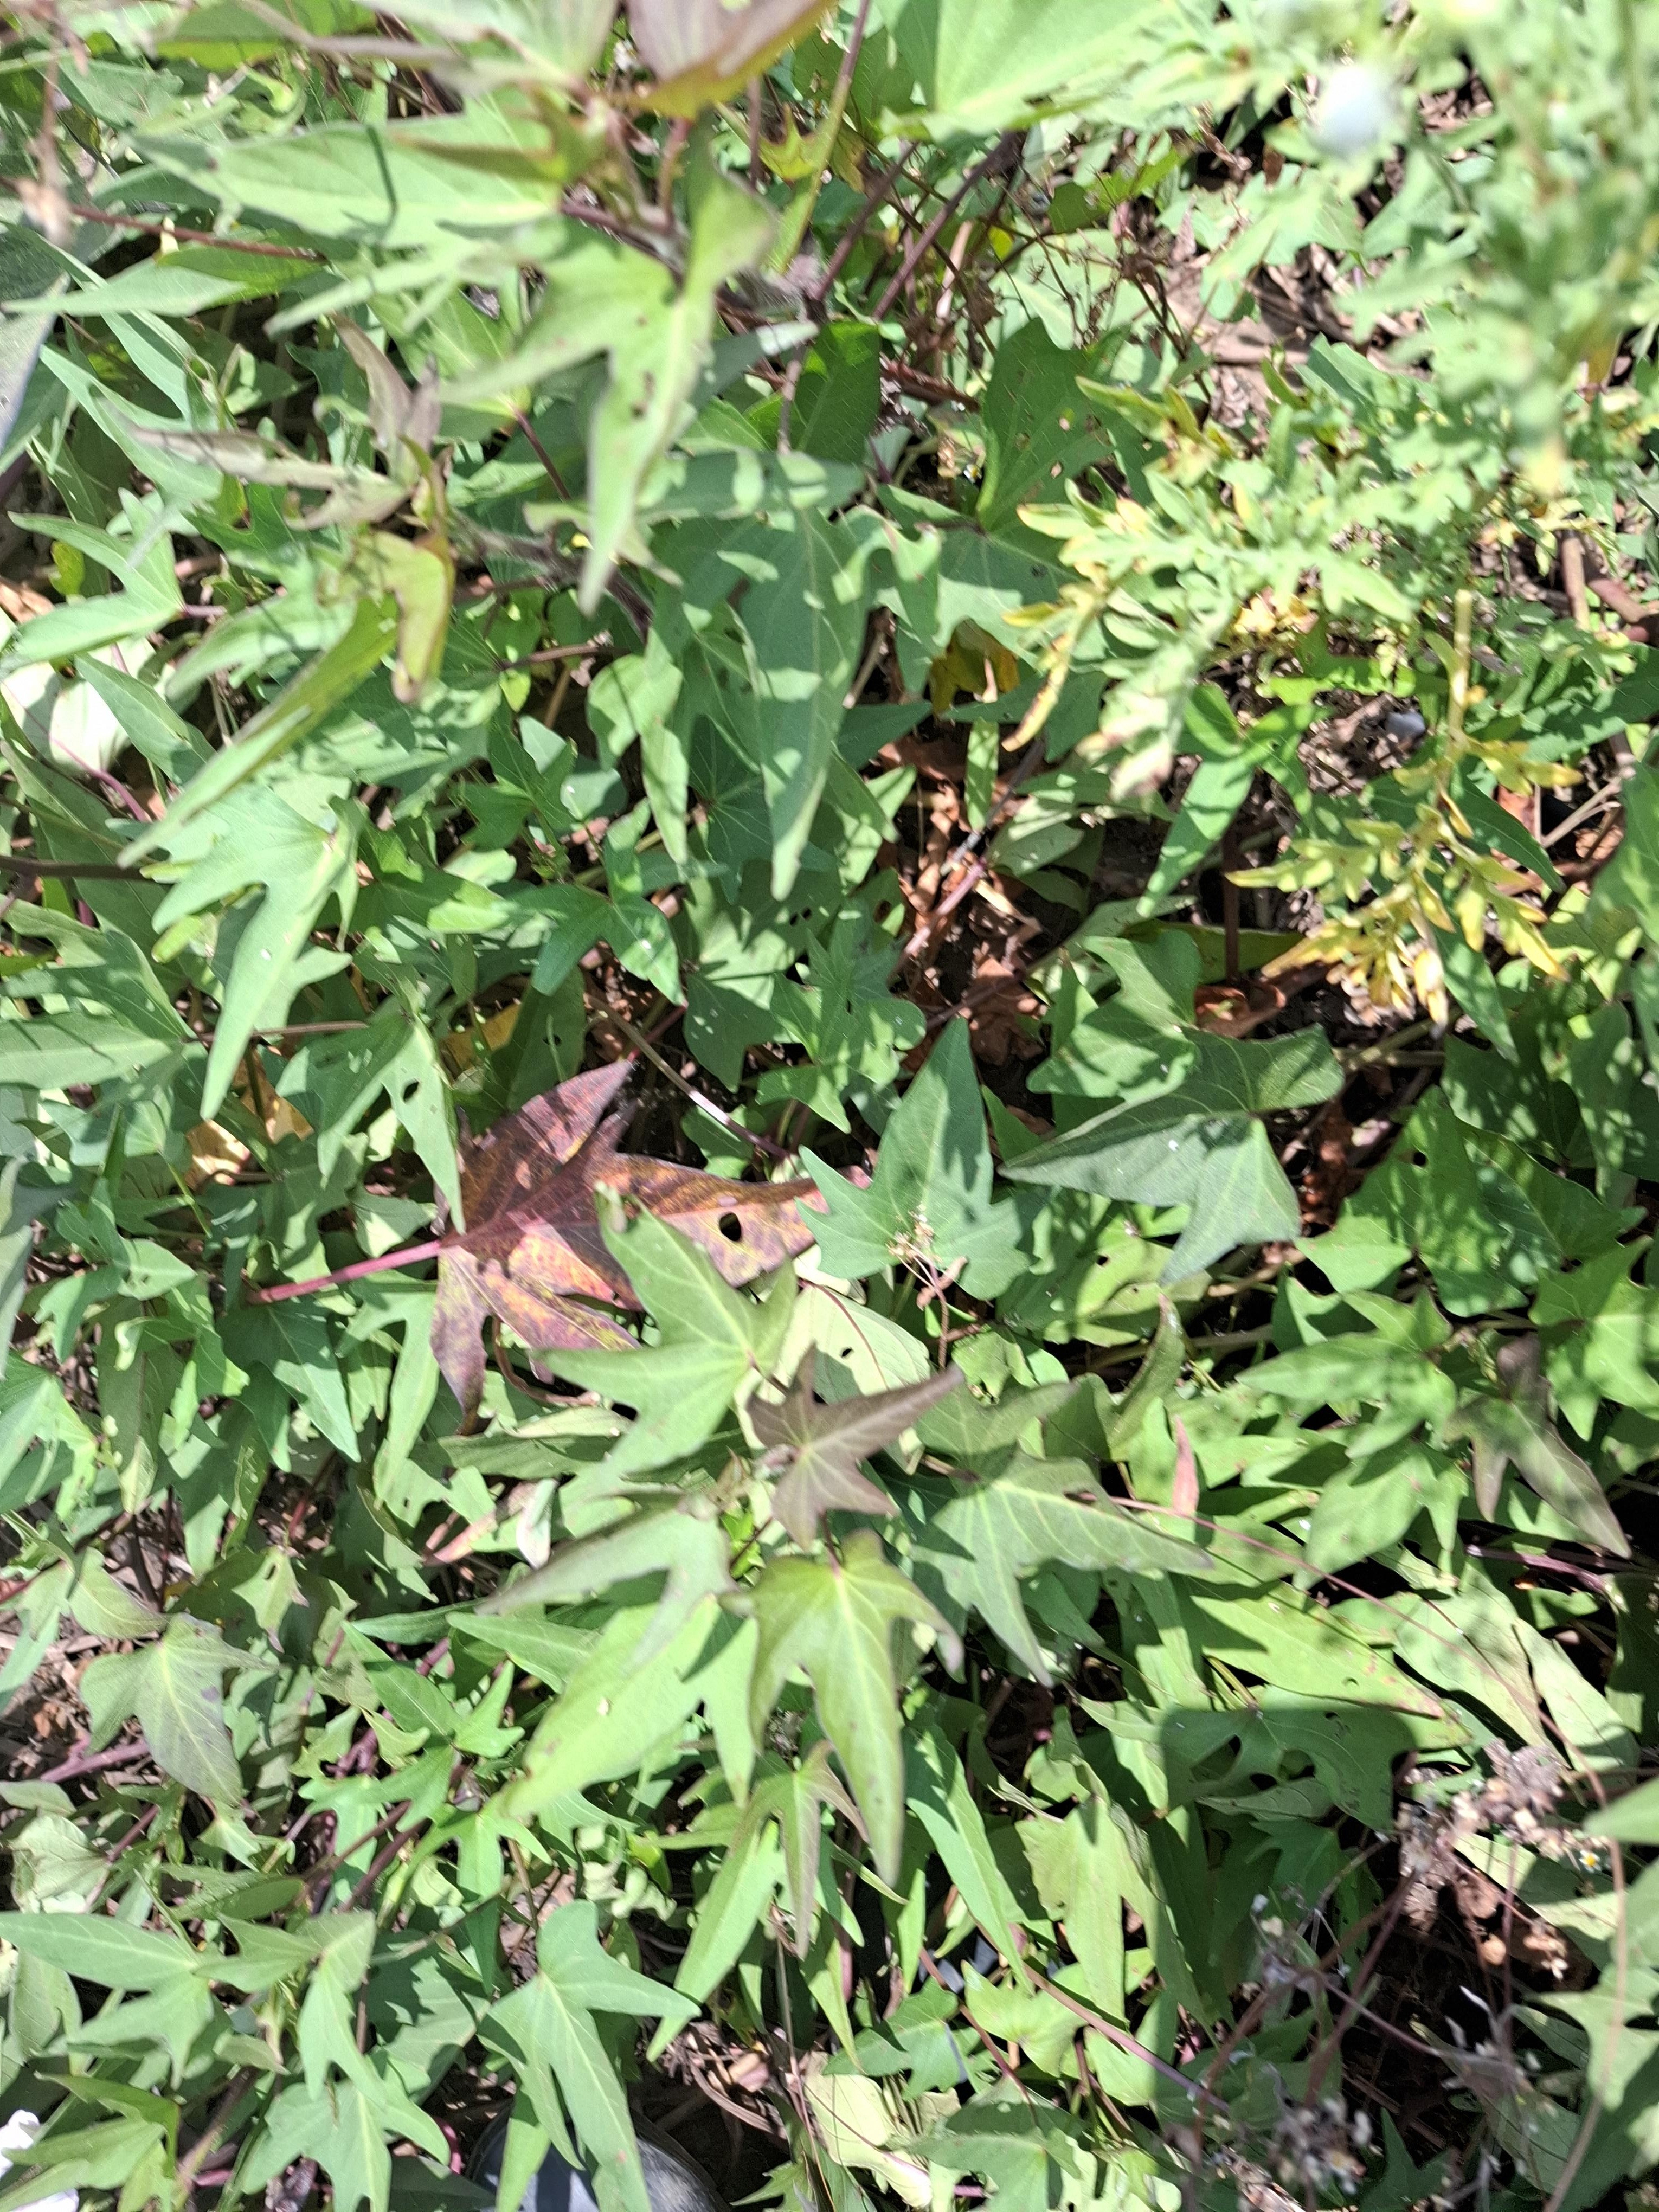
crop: sweet potato
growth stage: flowering
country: Tanzania
